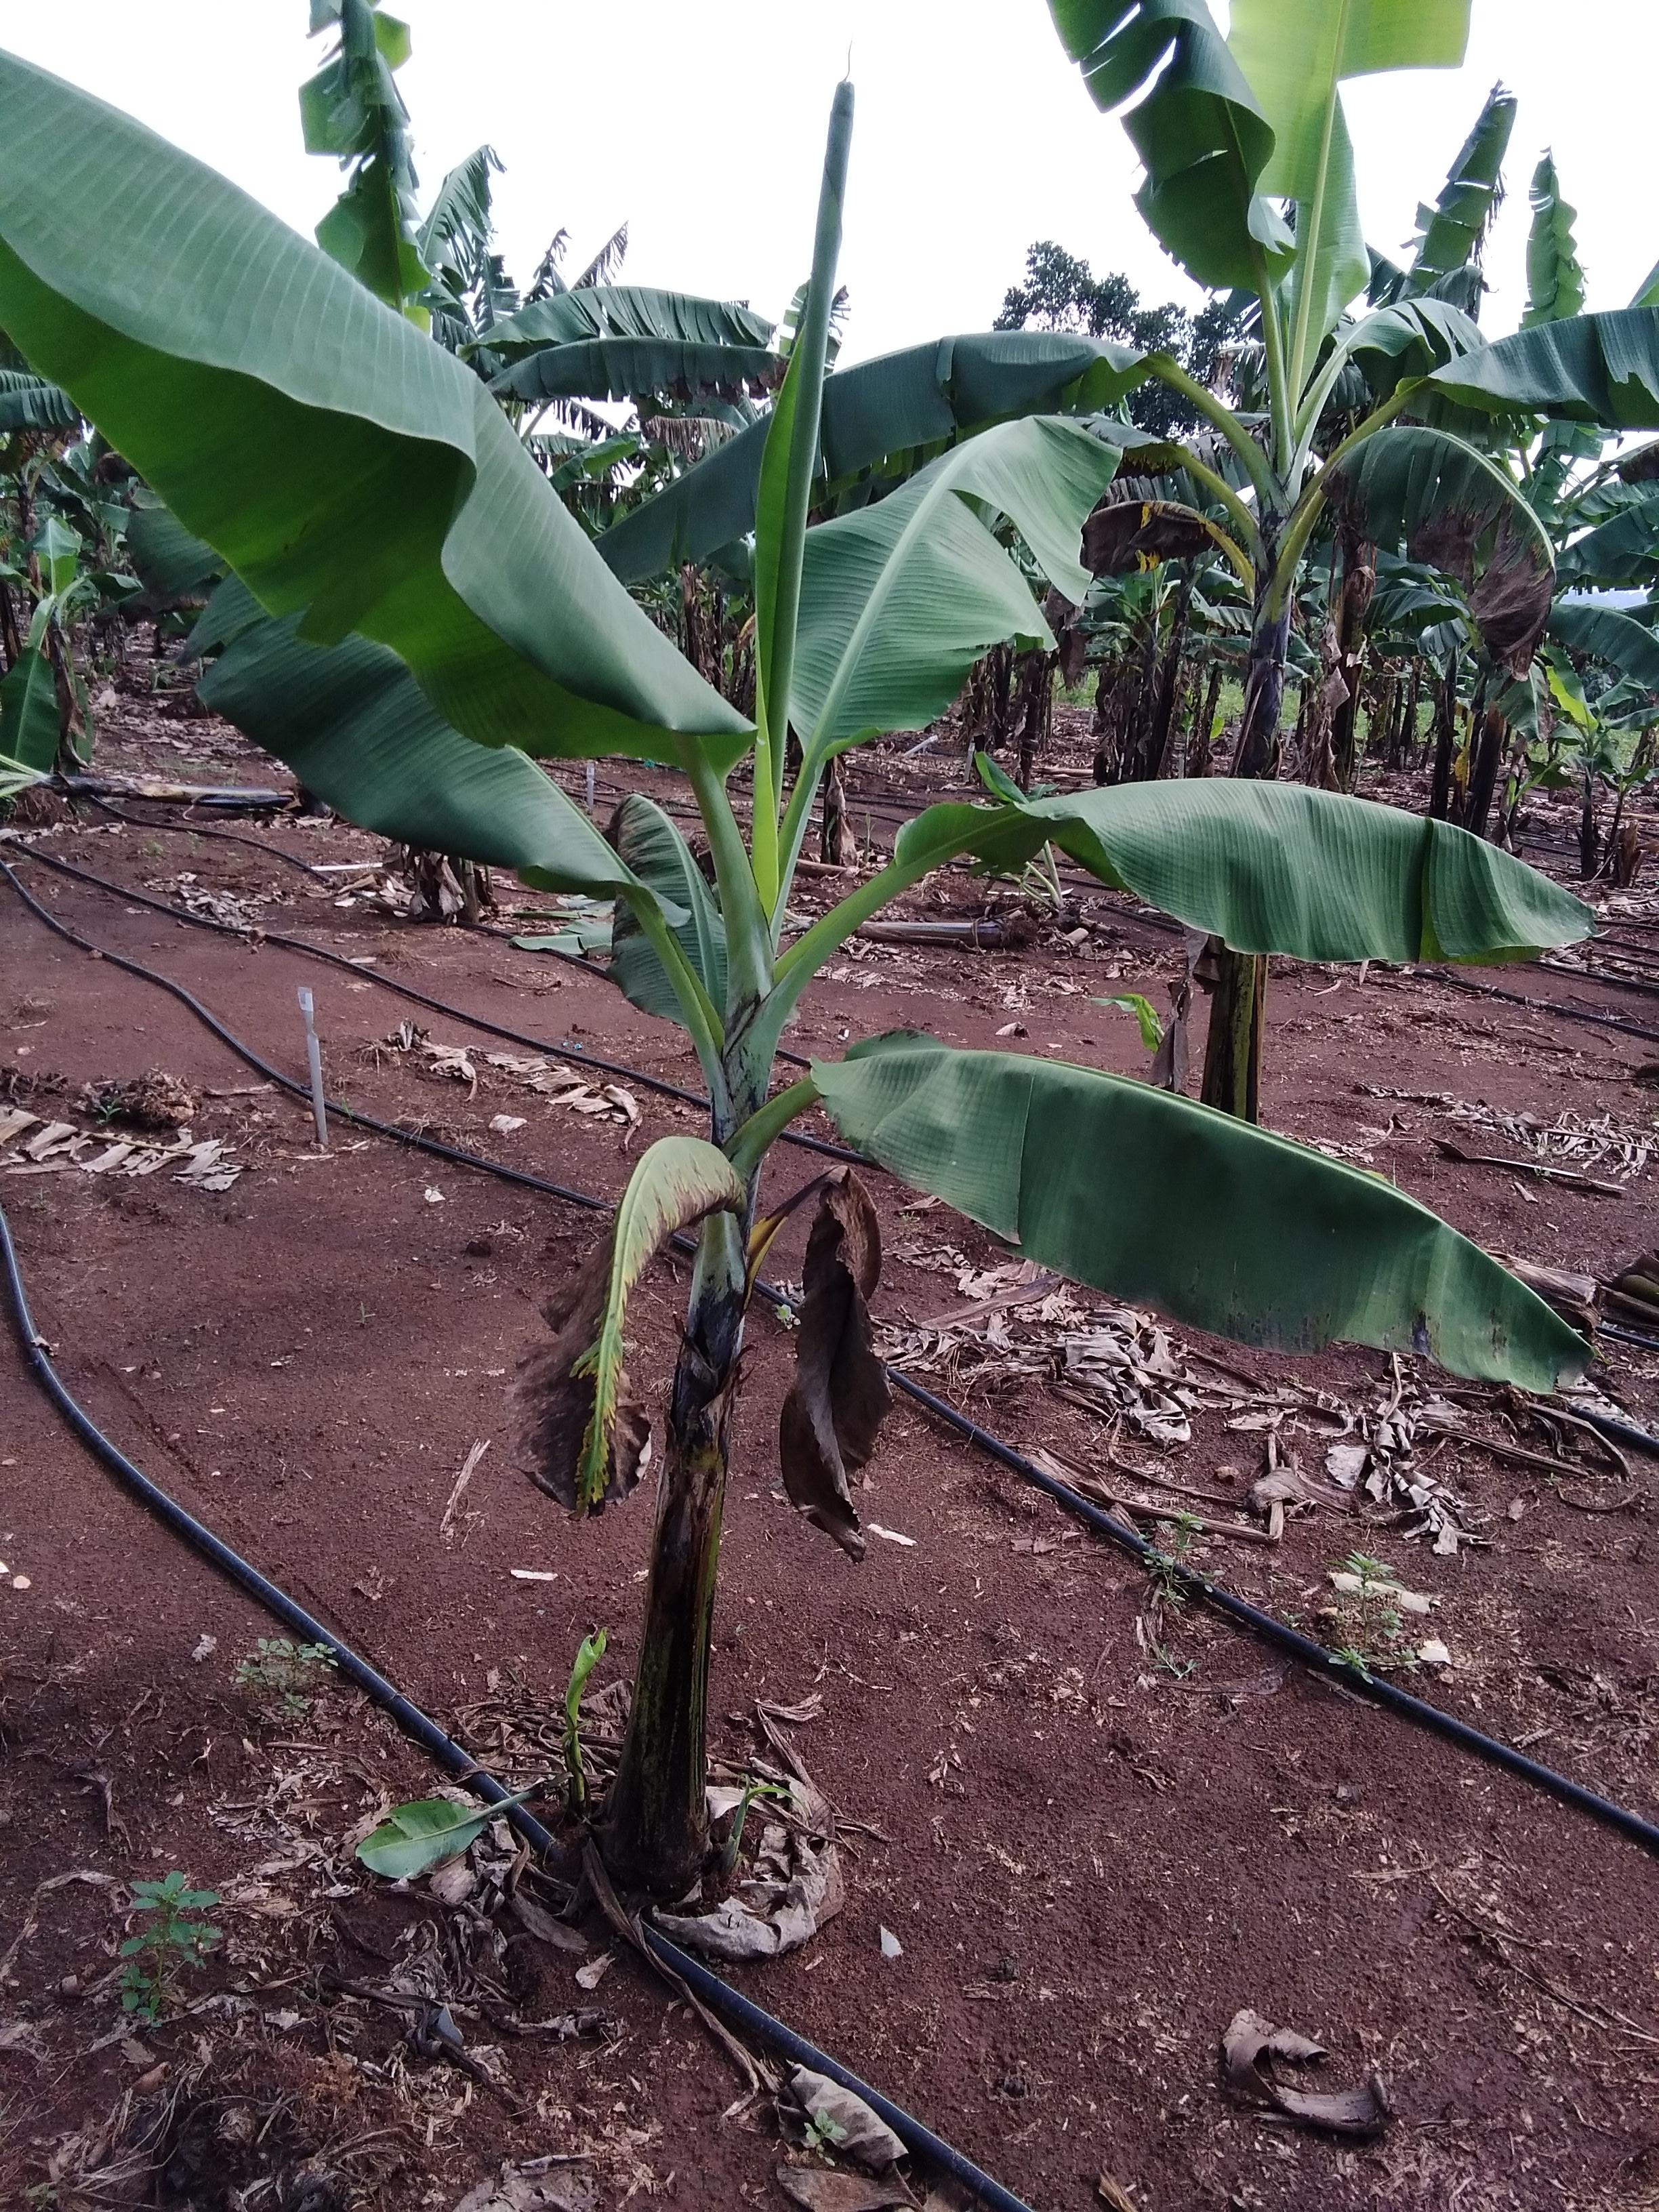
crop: banana
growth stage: vegetative
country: Tanzania
